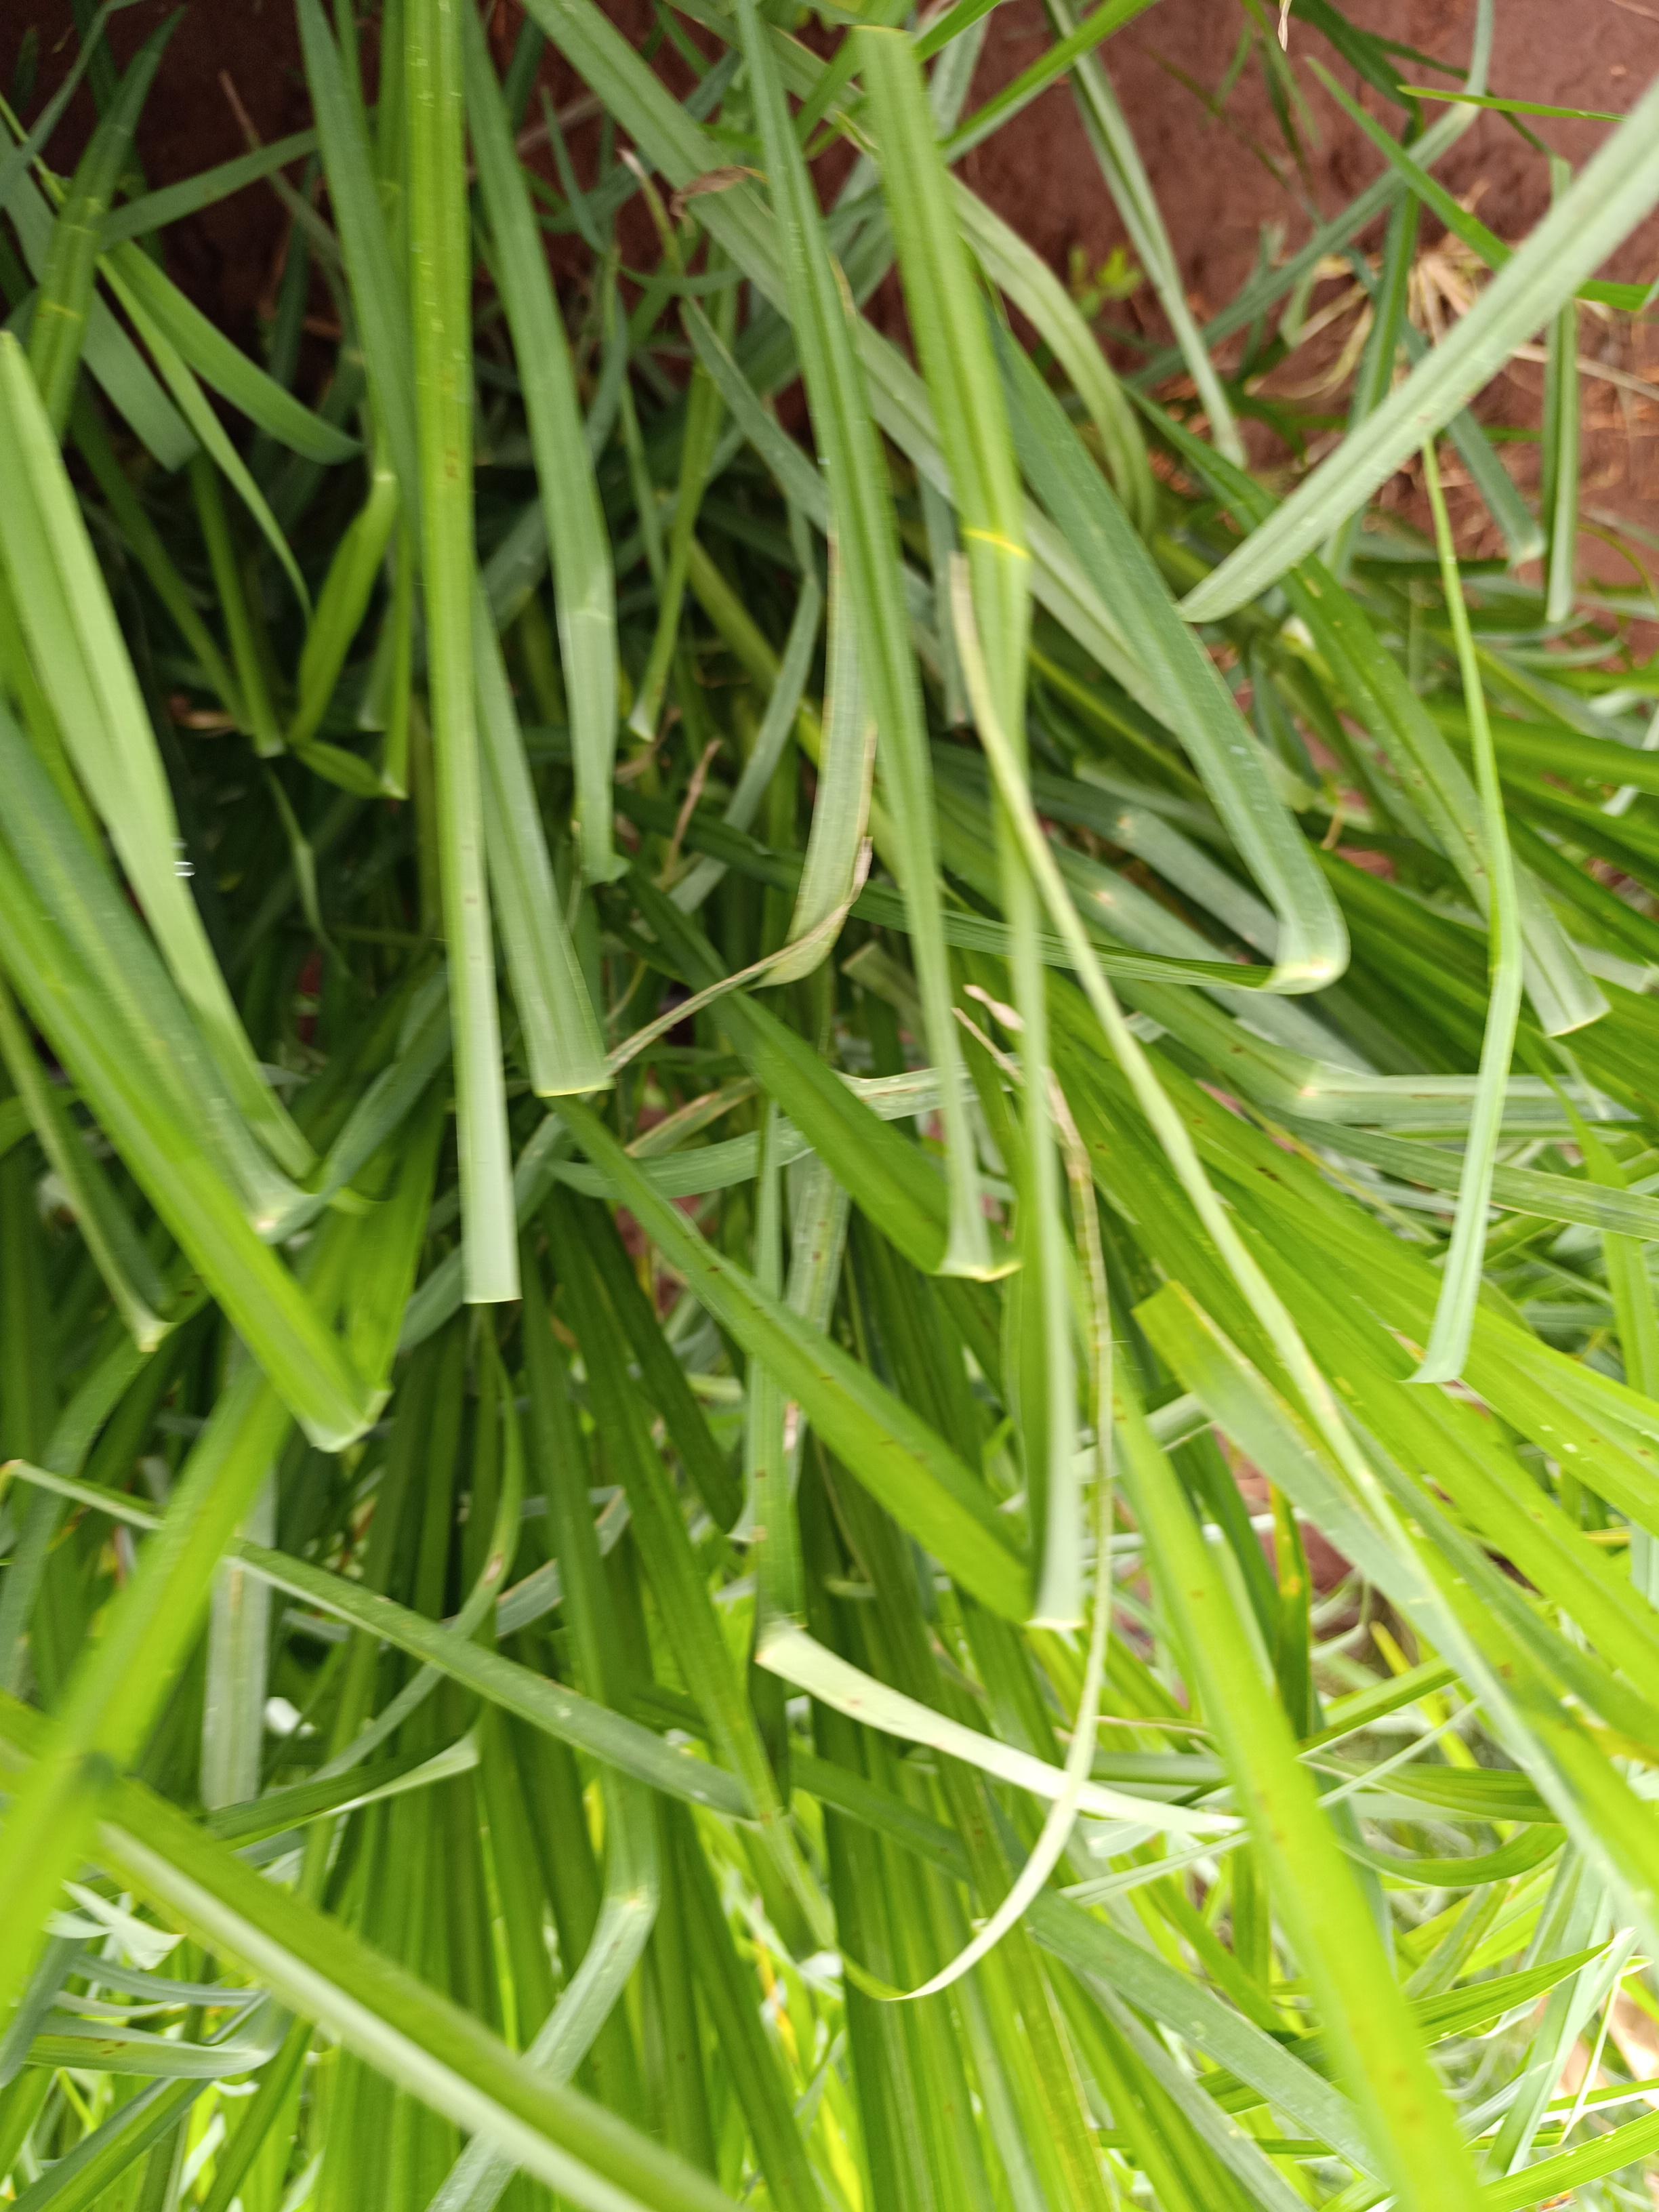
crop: finger millet
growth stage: heading tuber
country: Kenya
